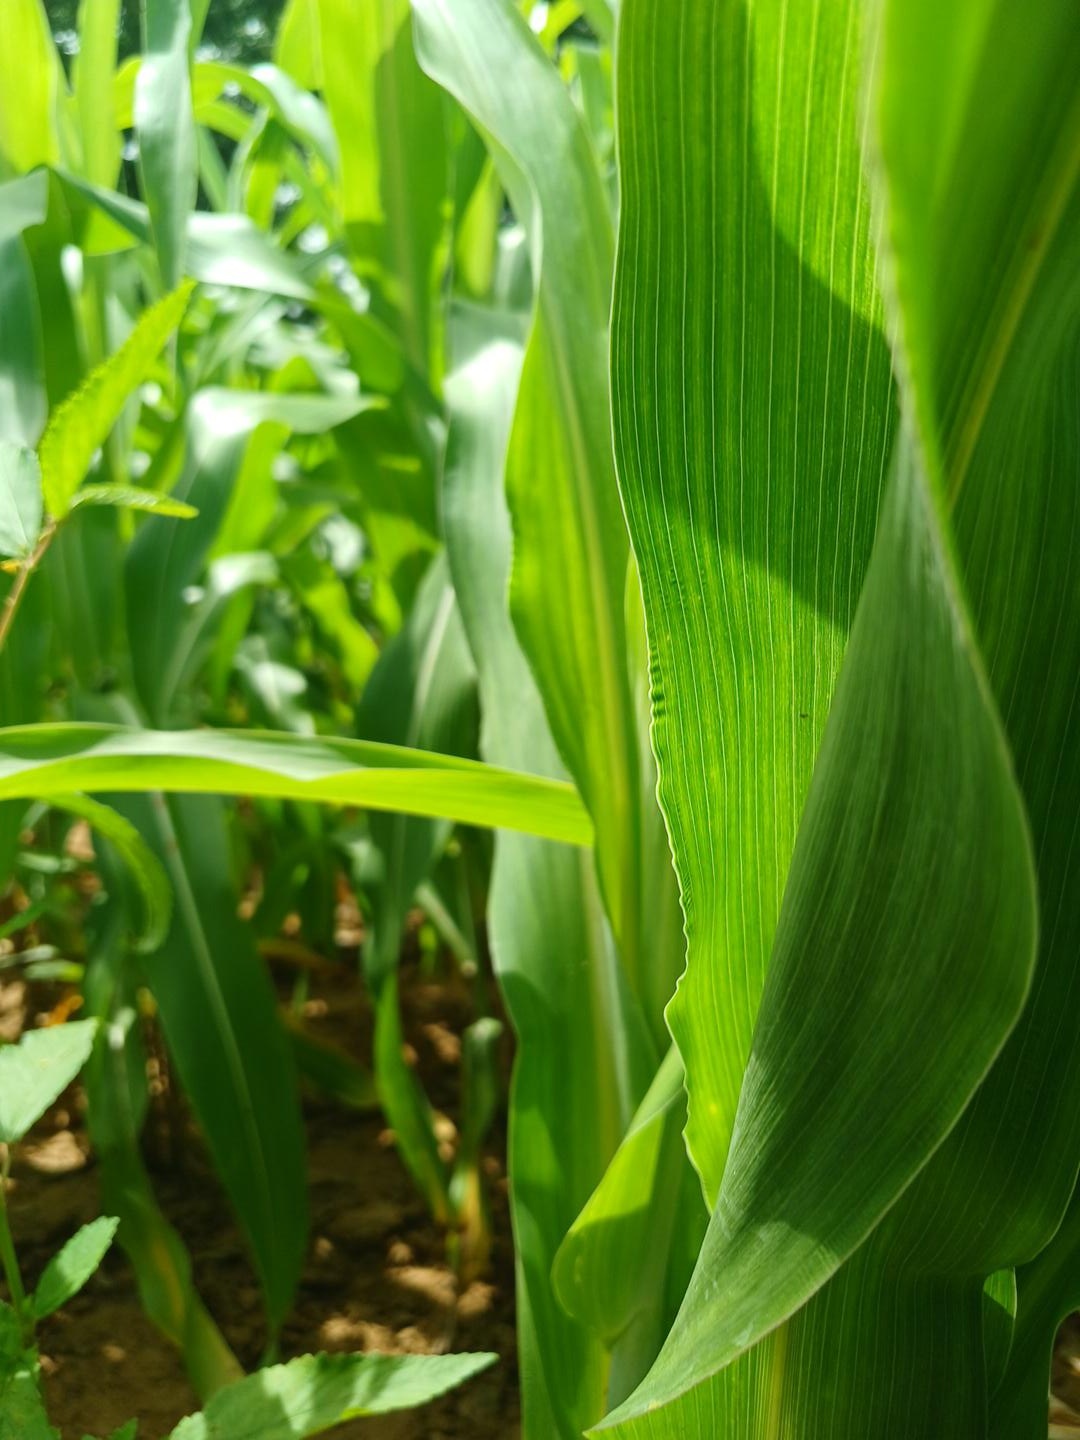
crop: sorghum
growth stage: vegetative
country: Senegal
